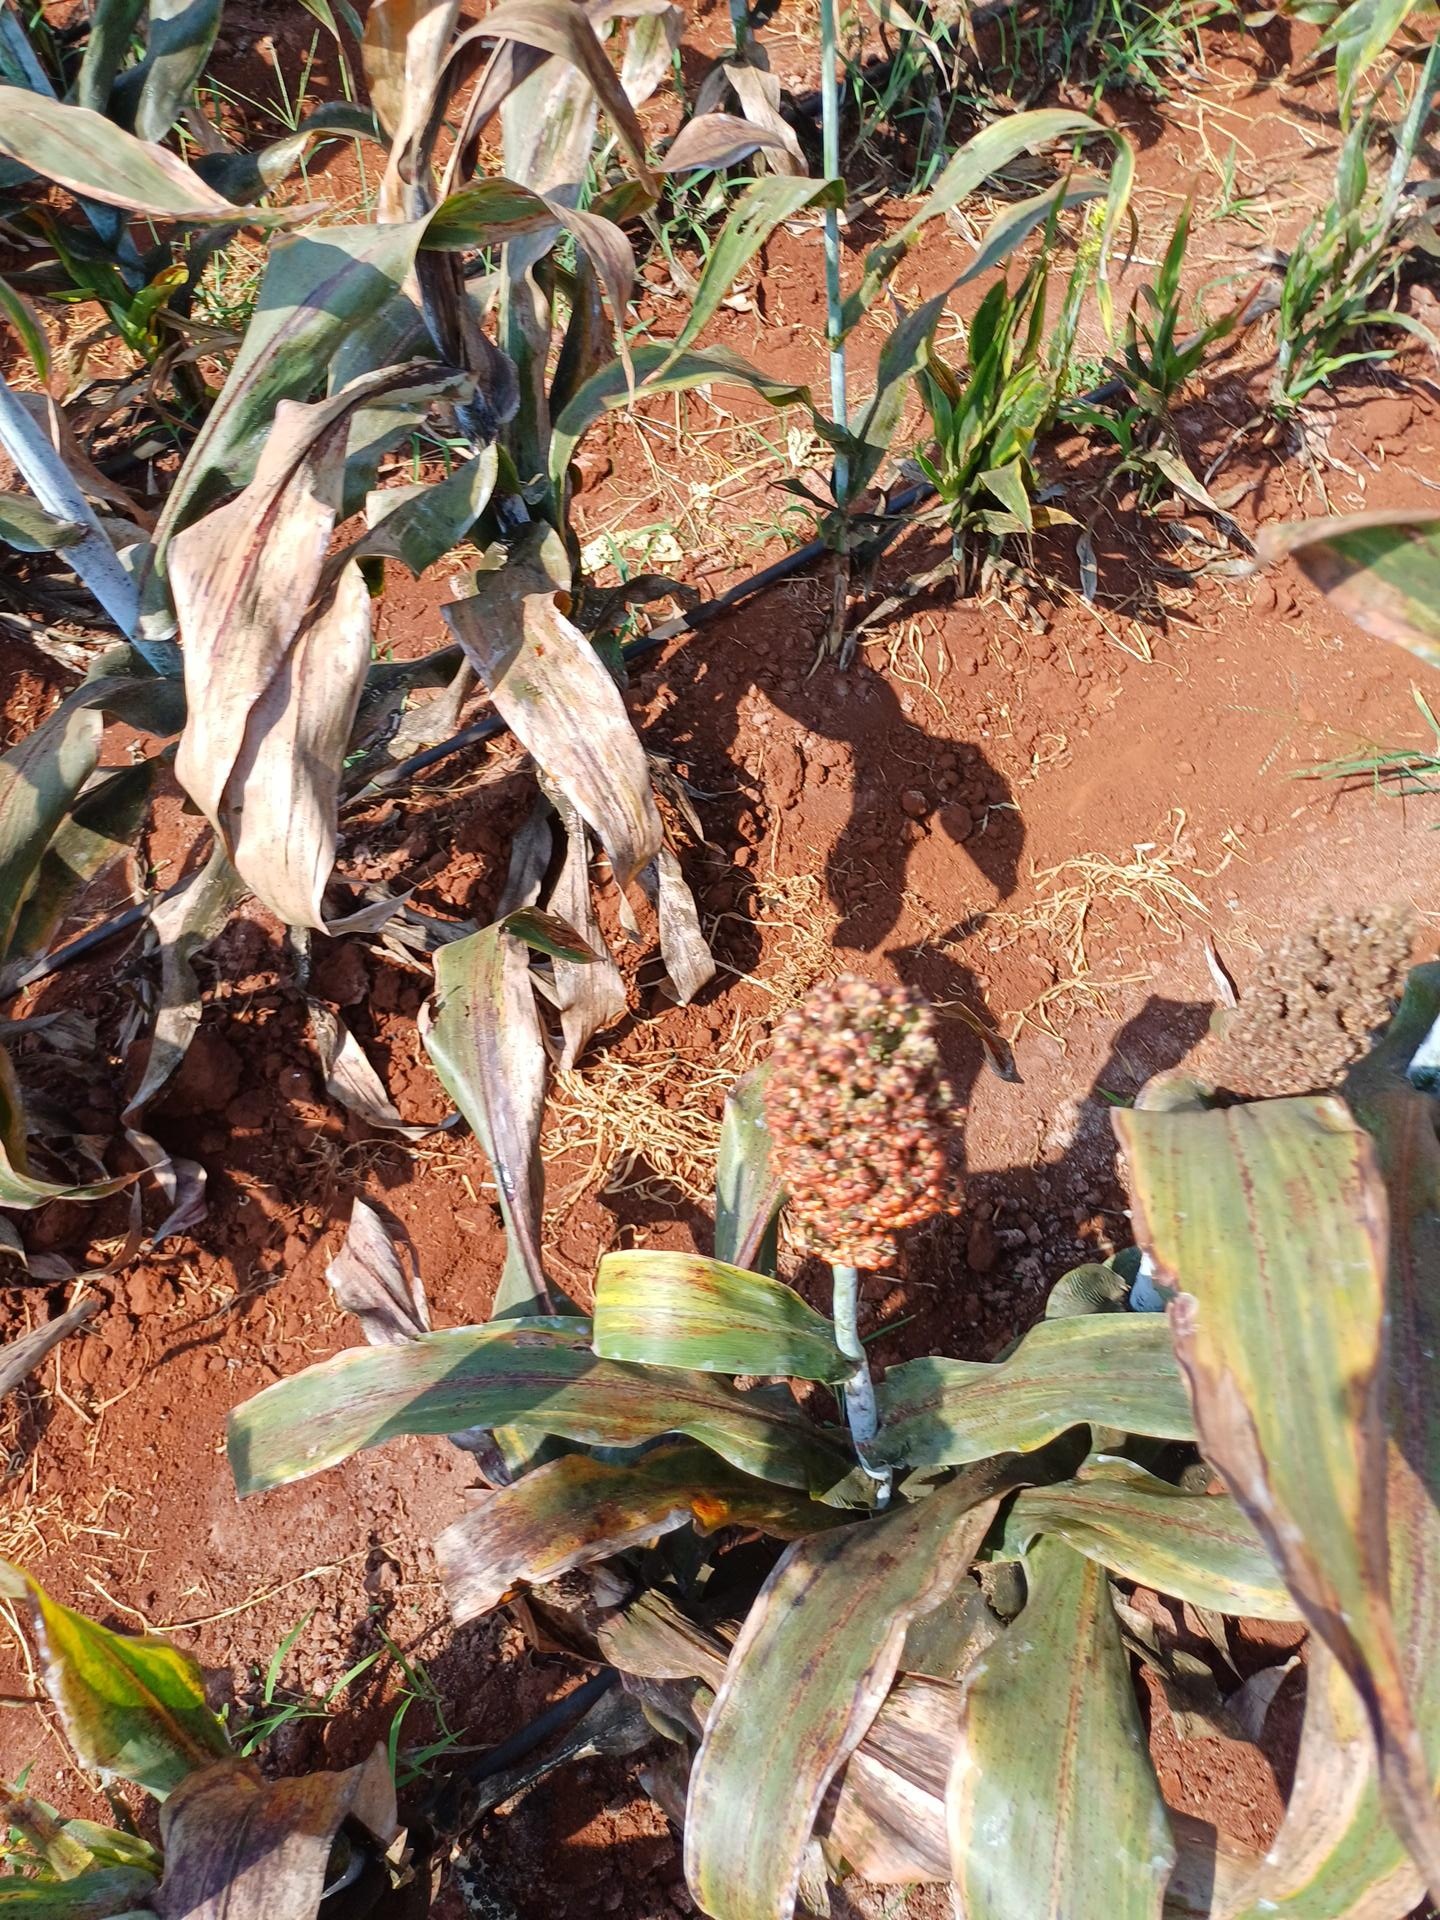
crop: sorghum
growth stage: filling grain
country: Kenya
